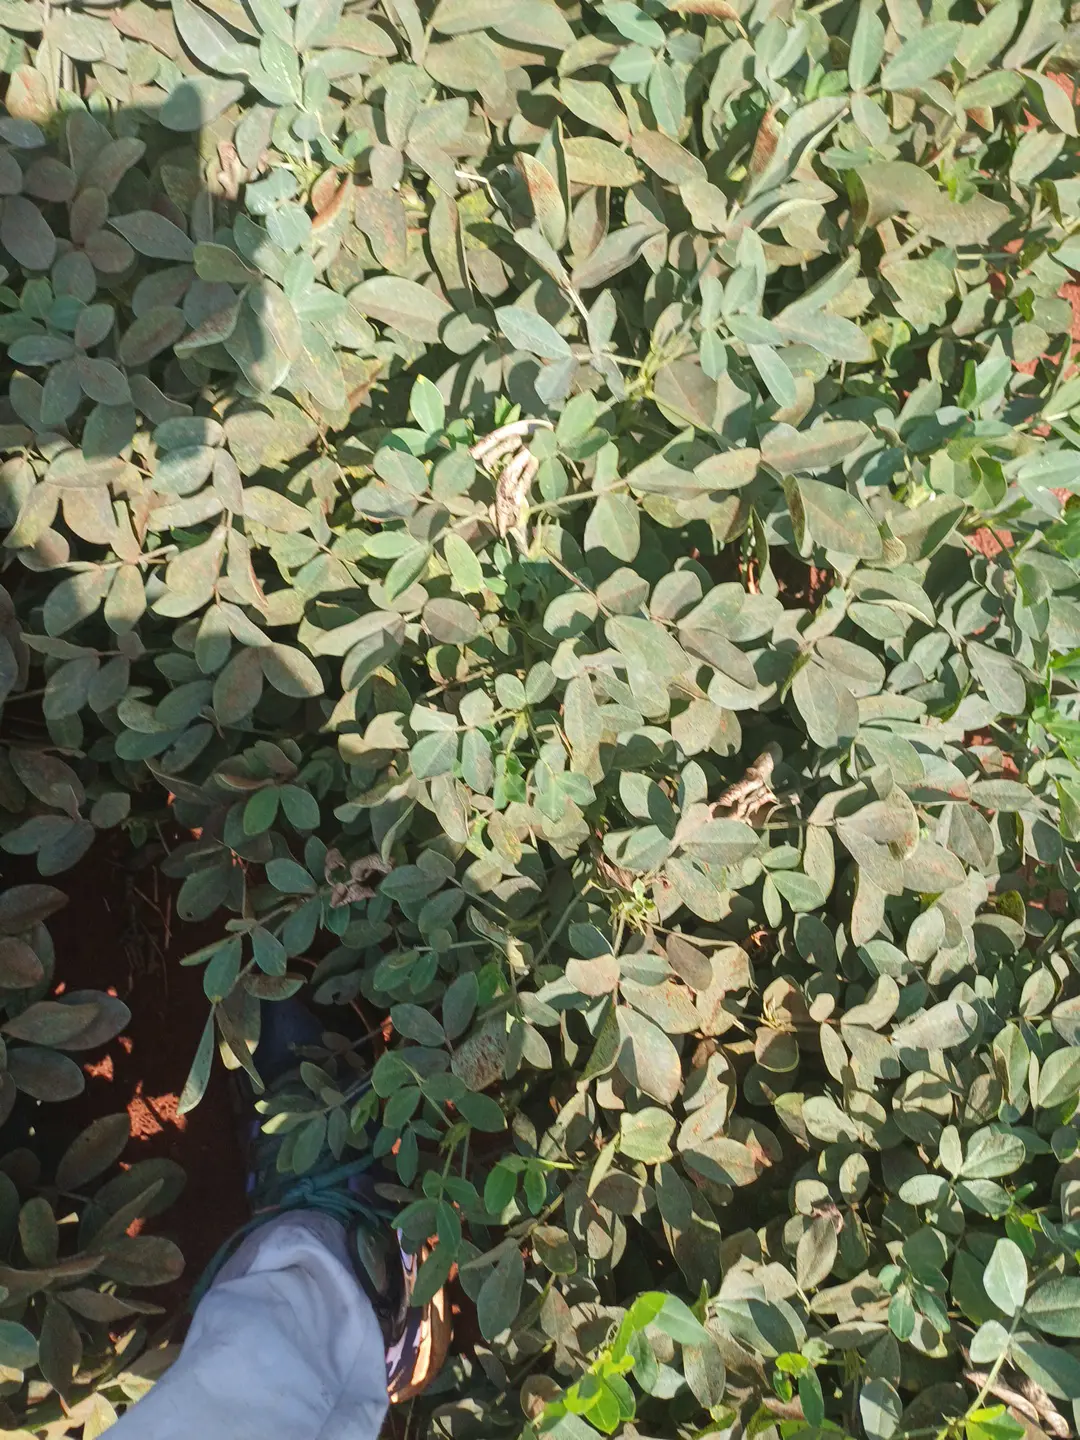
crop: groundnut
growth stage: pegging
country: Kenya
